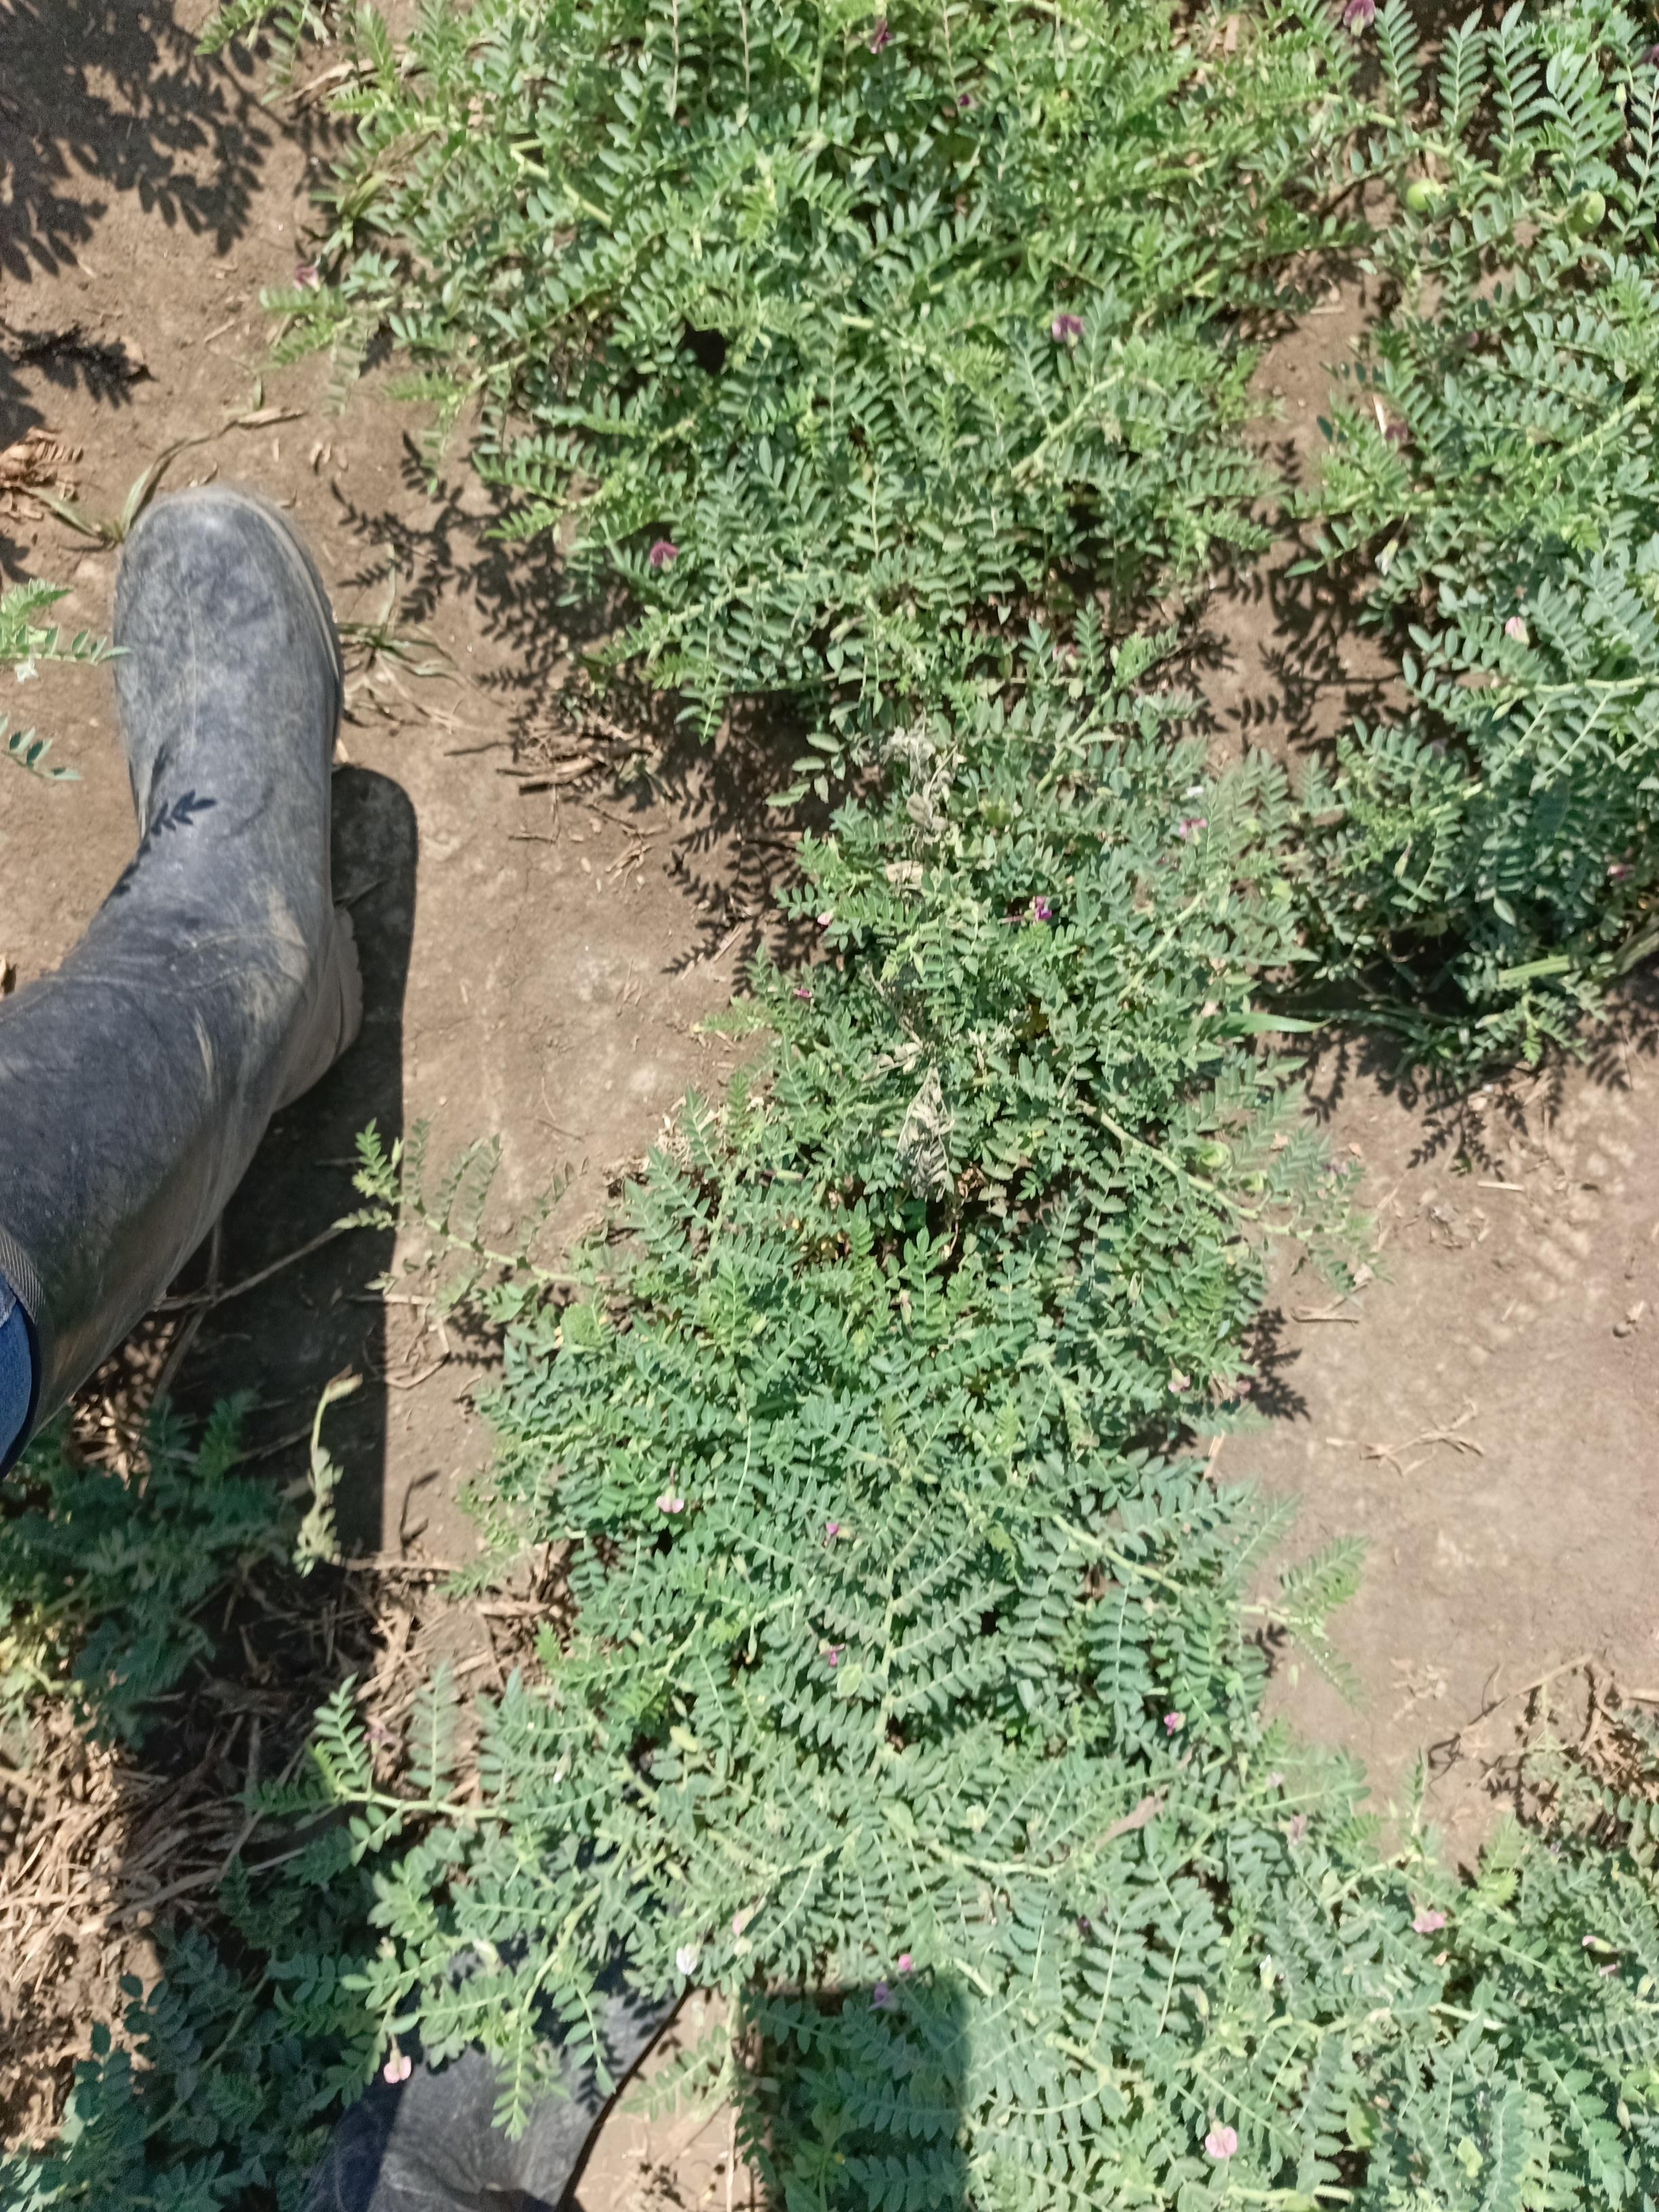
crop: chickpea
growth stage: development pod
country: Tanzania
